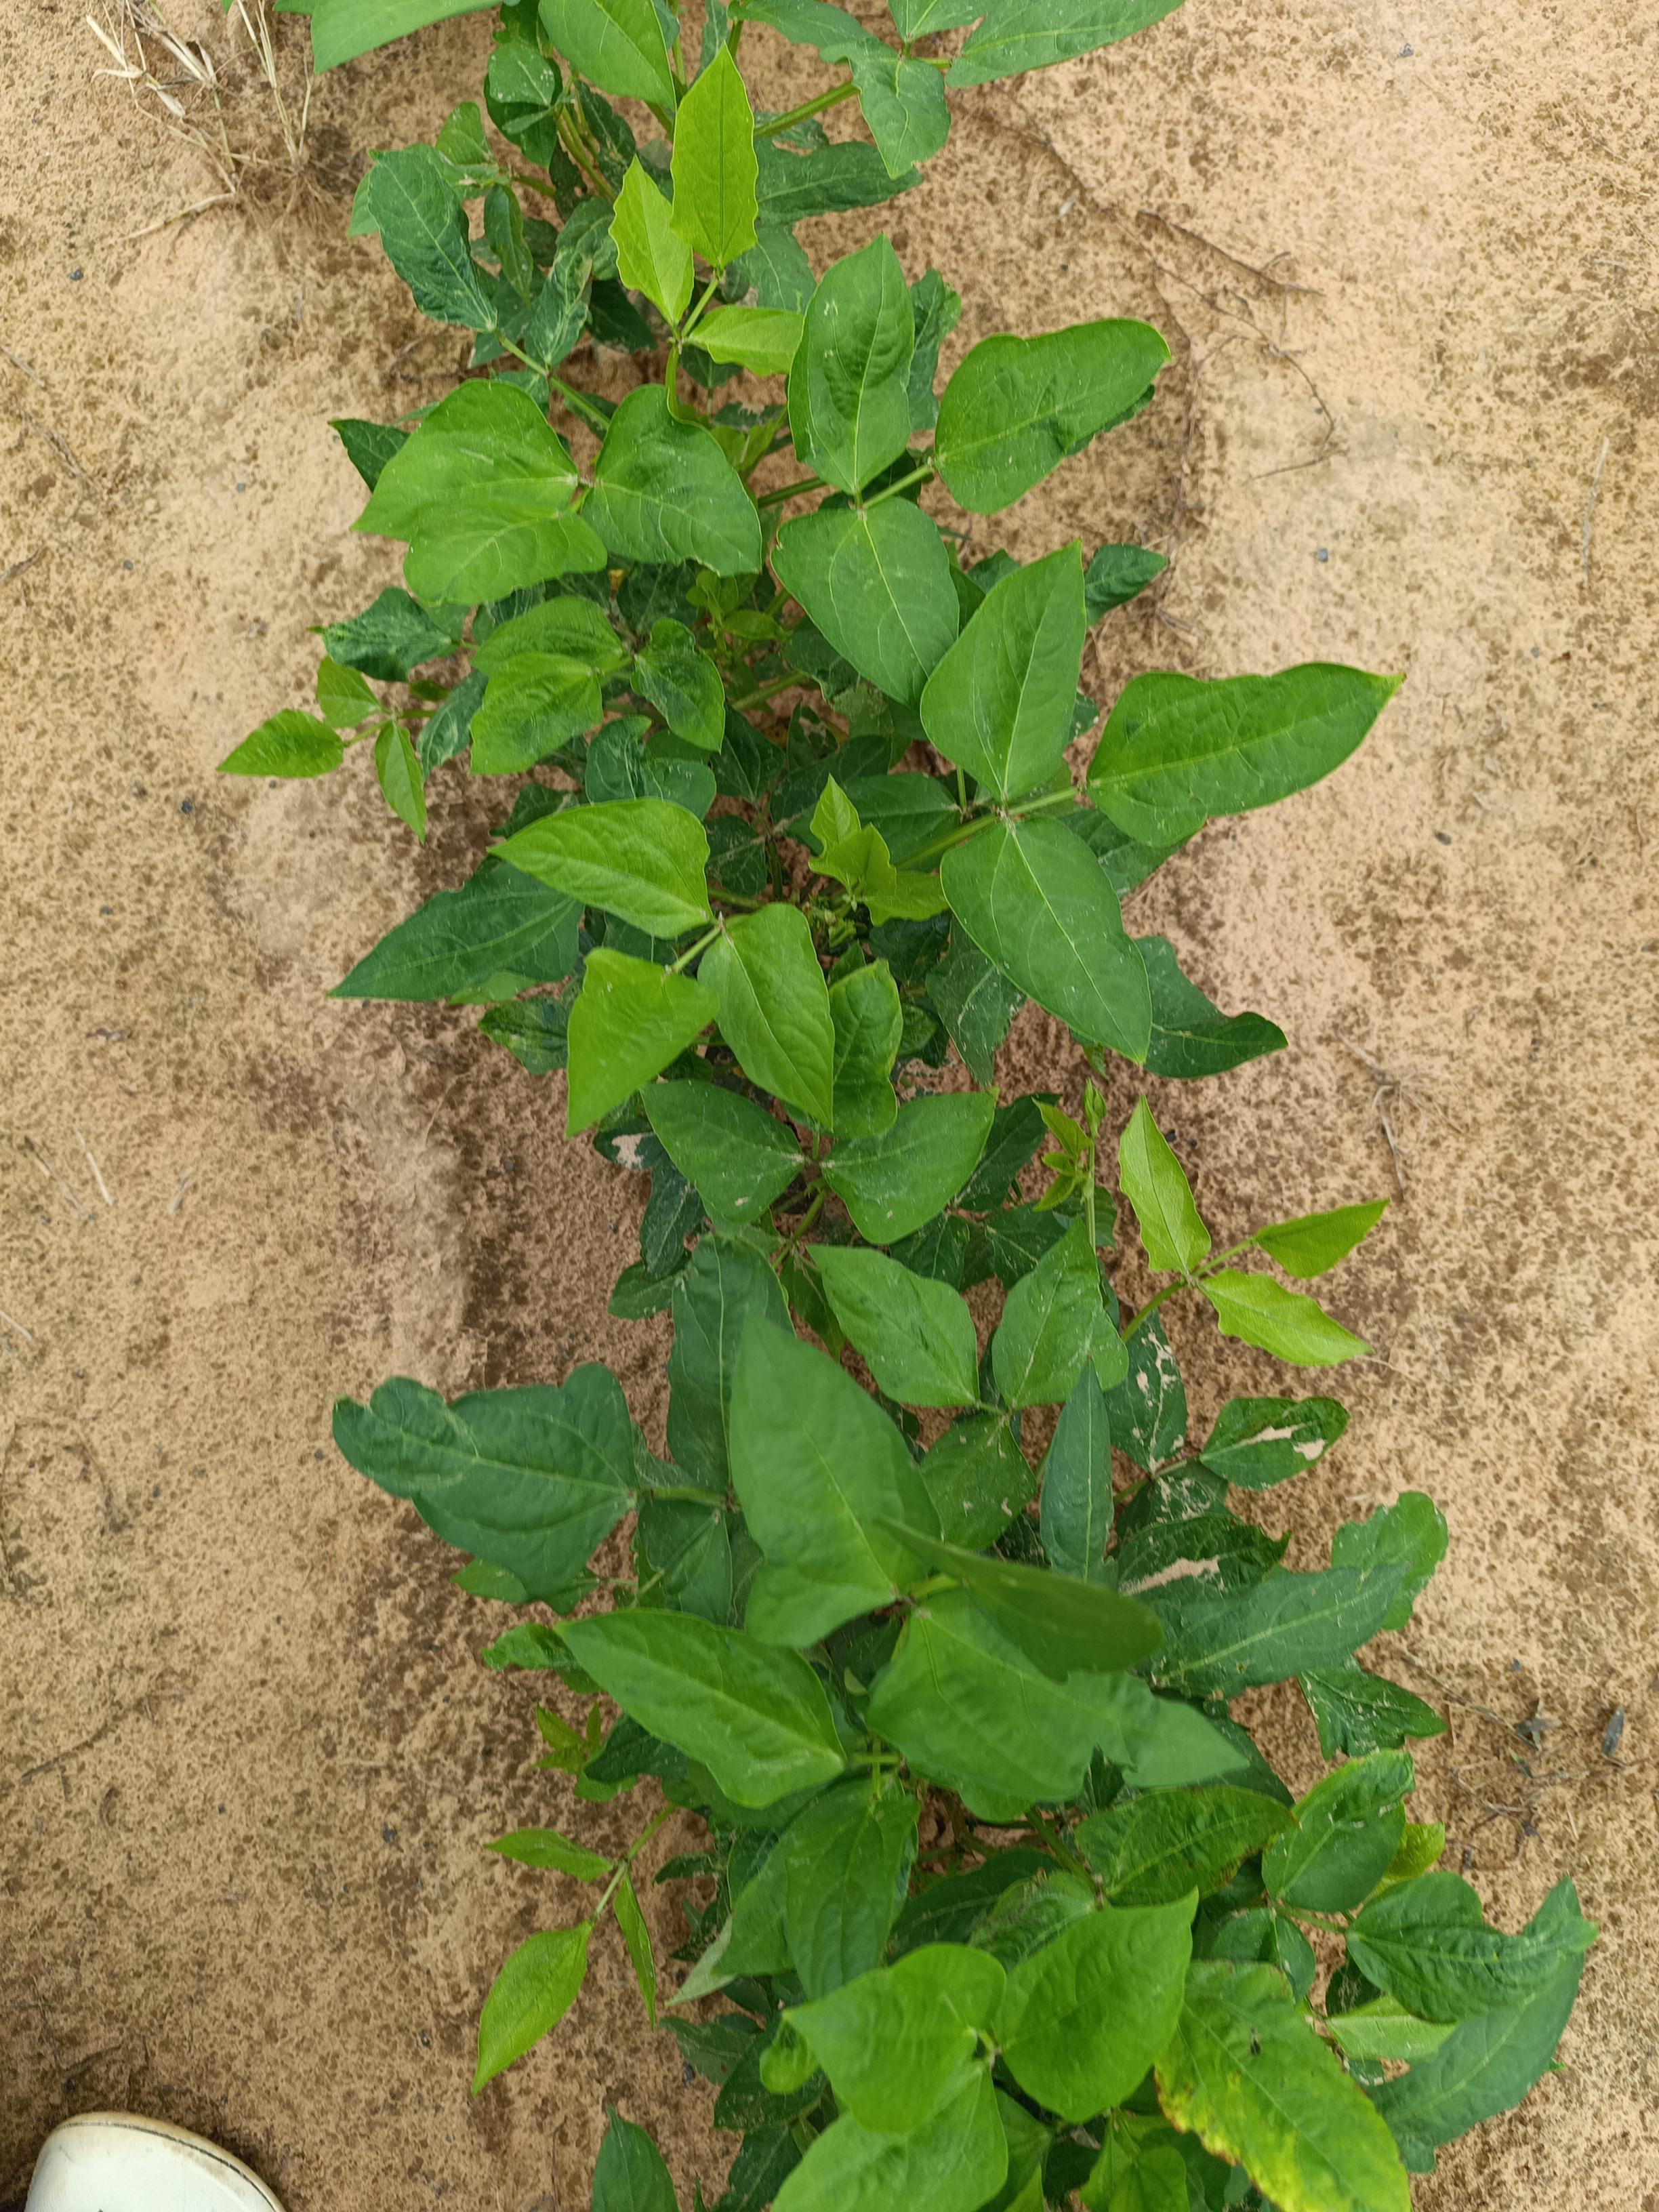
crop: cowpea
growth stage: emergence
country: Nigeria
